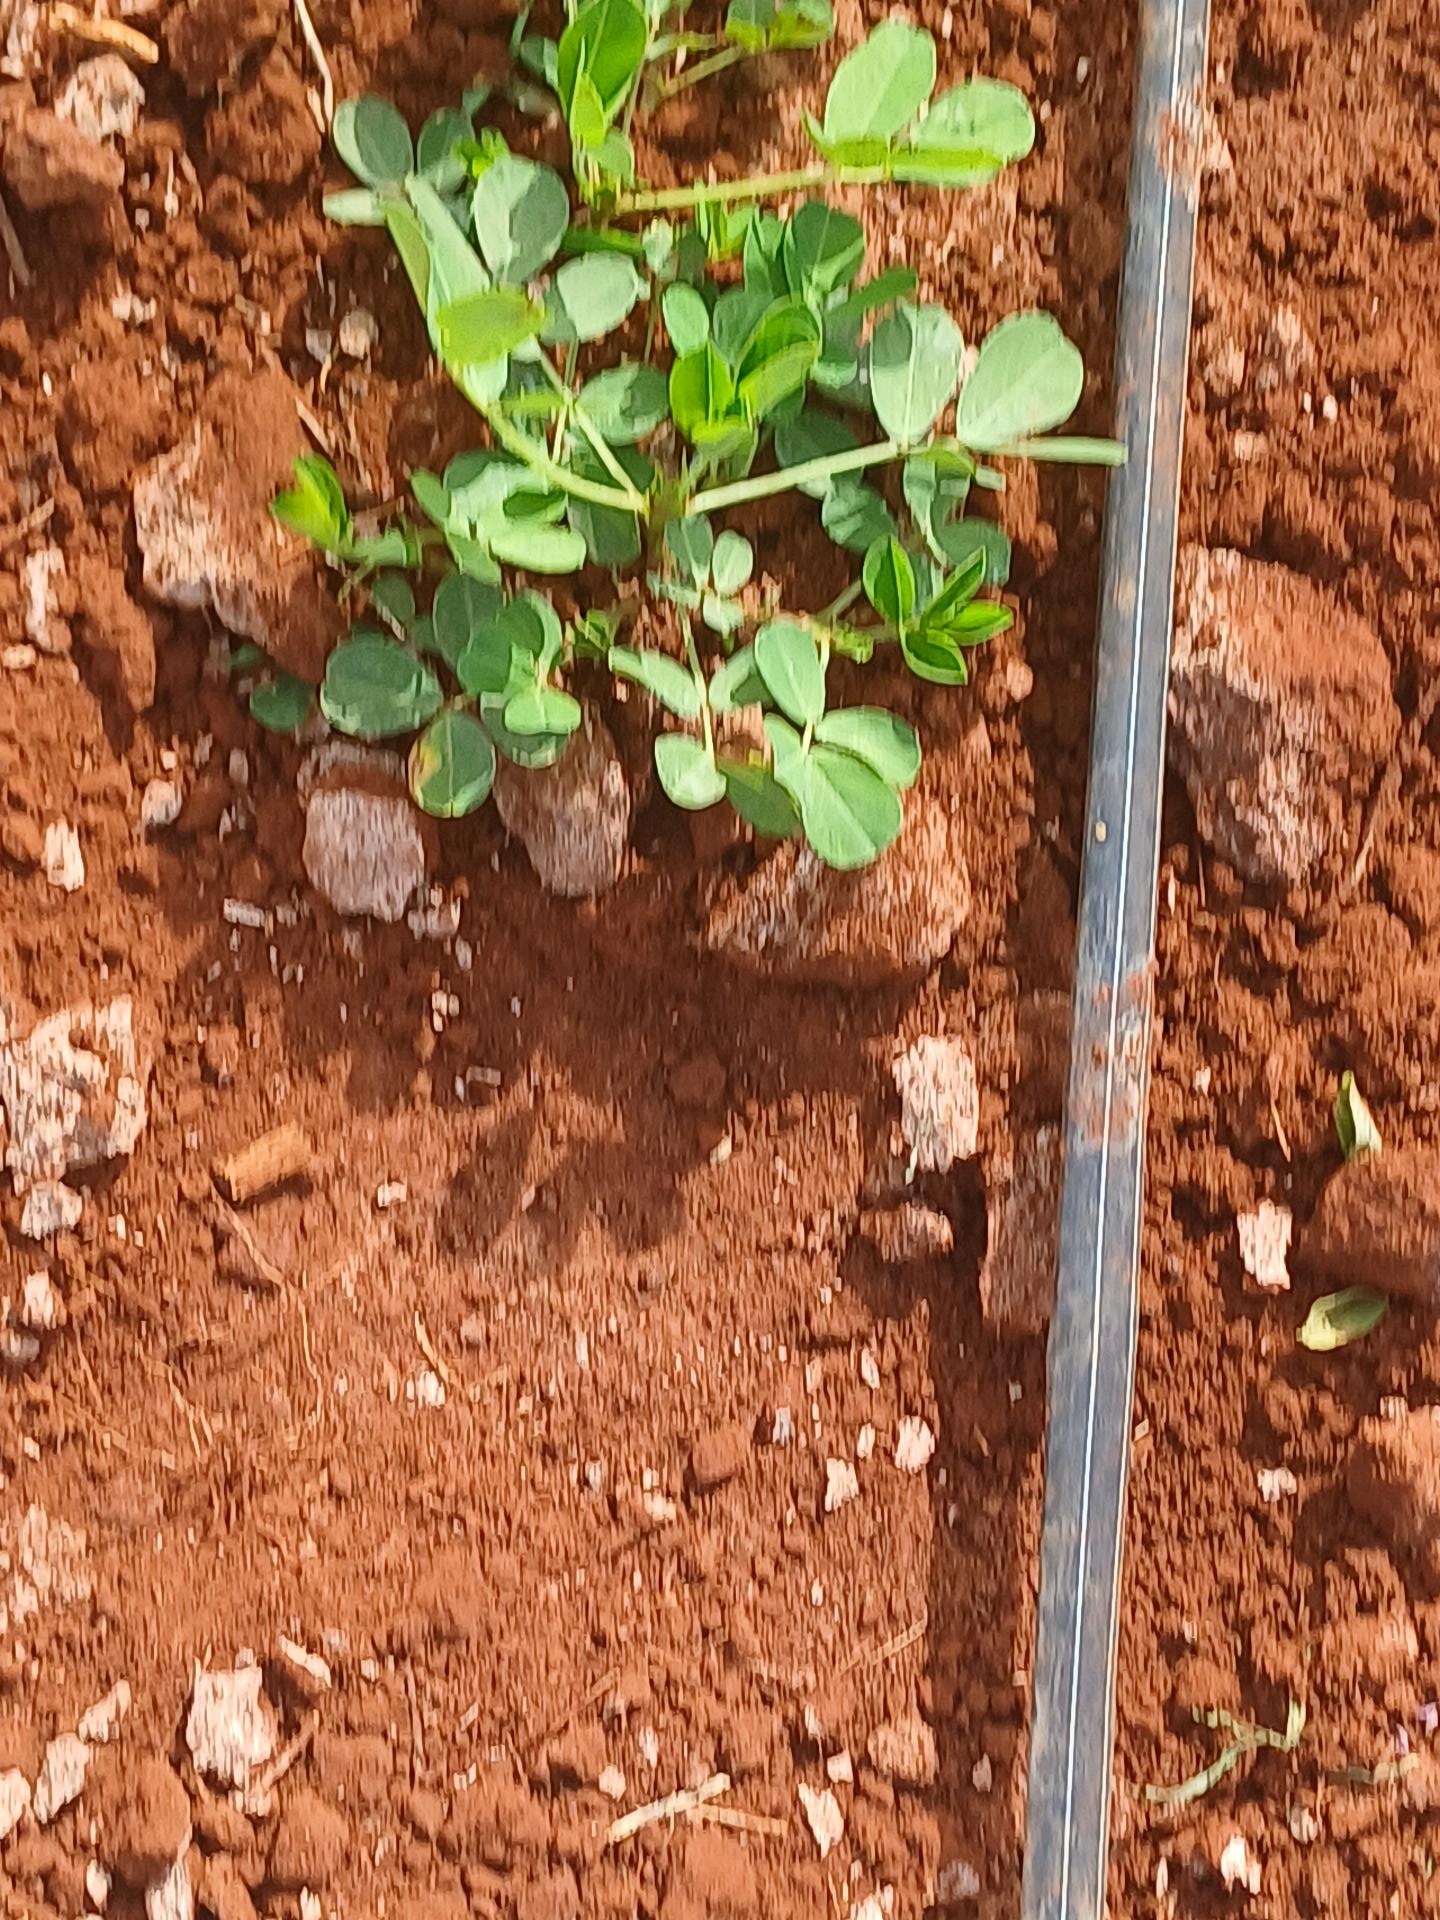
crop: groundnut
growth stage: vegetative
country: Kenya
